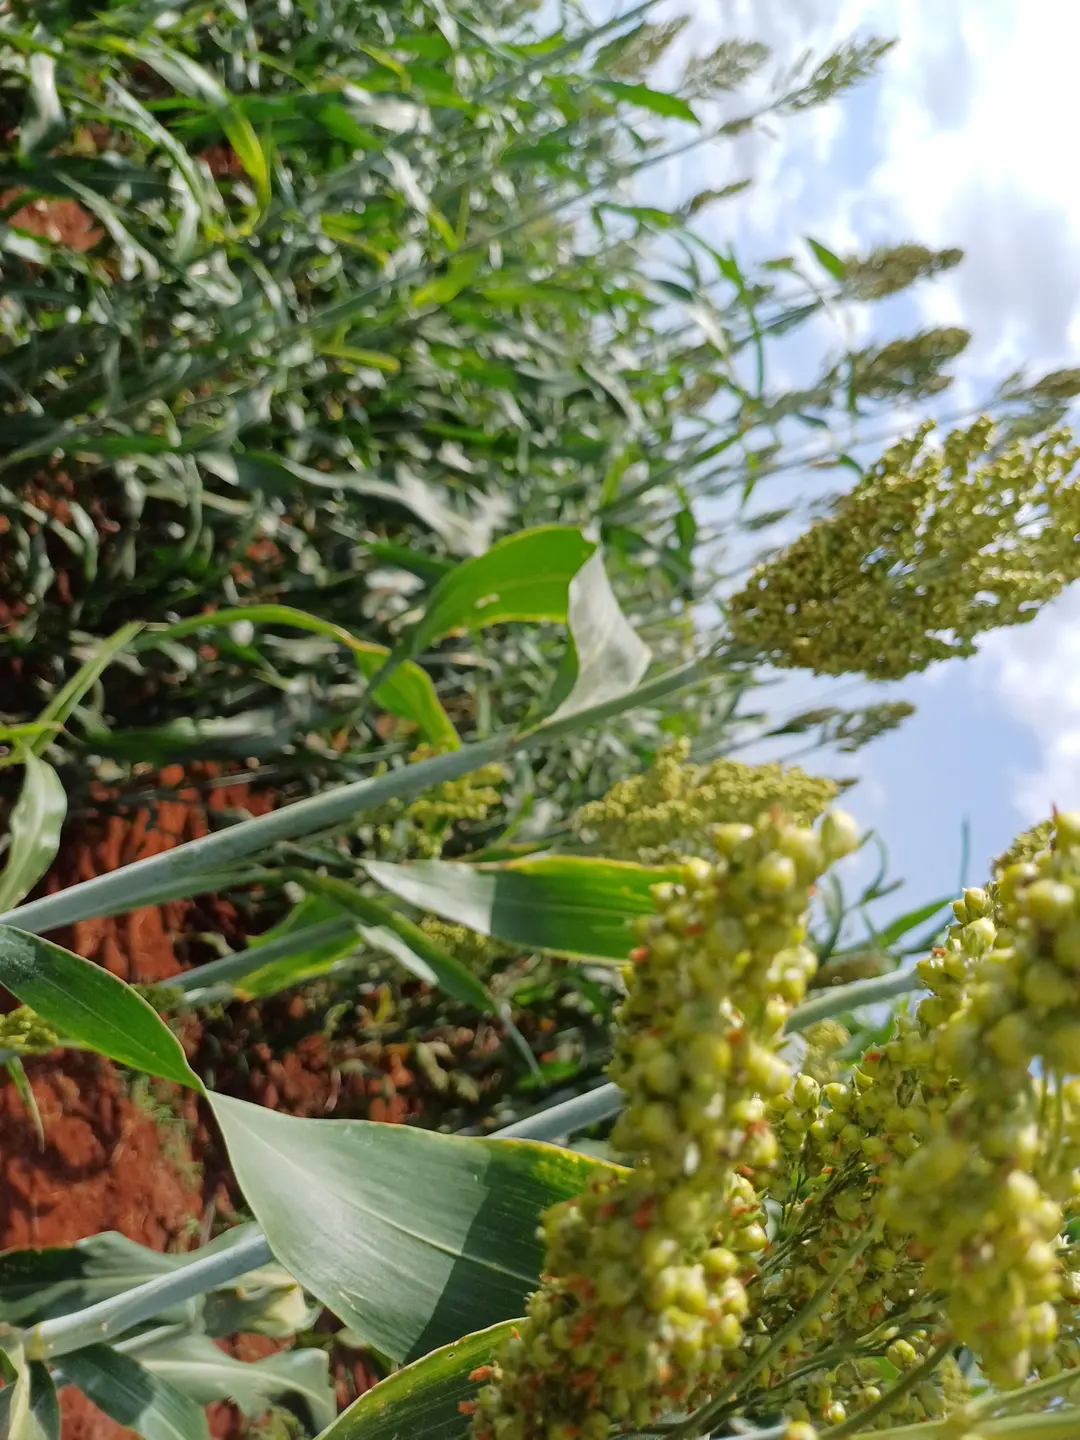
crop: sorghum
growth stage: filling grain
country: Kenya
